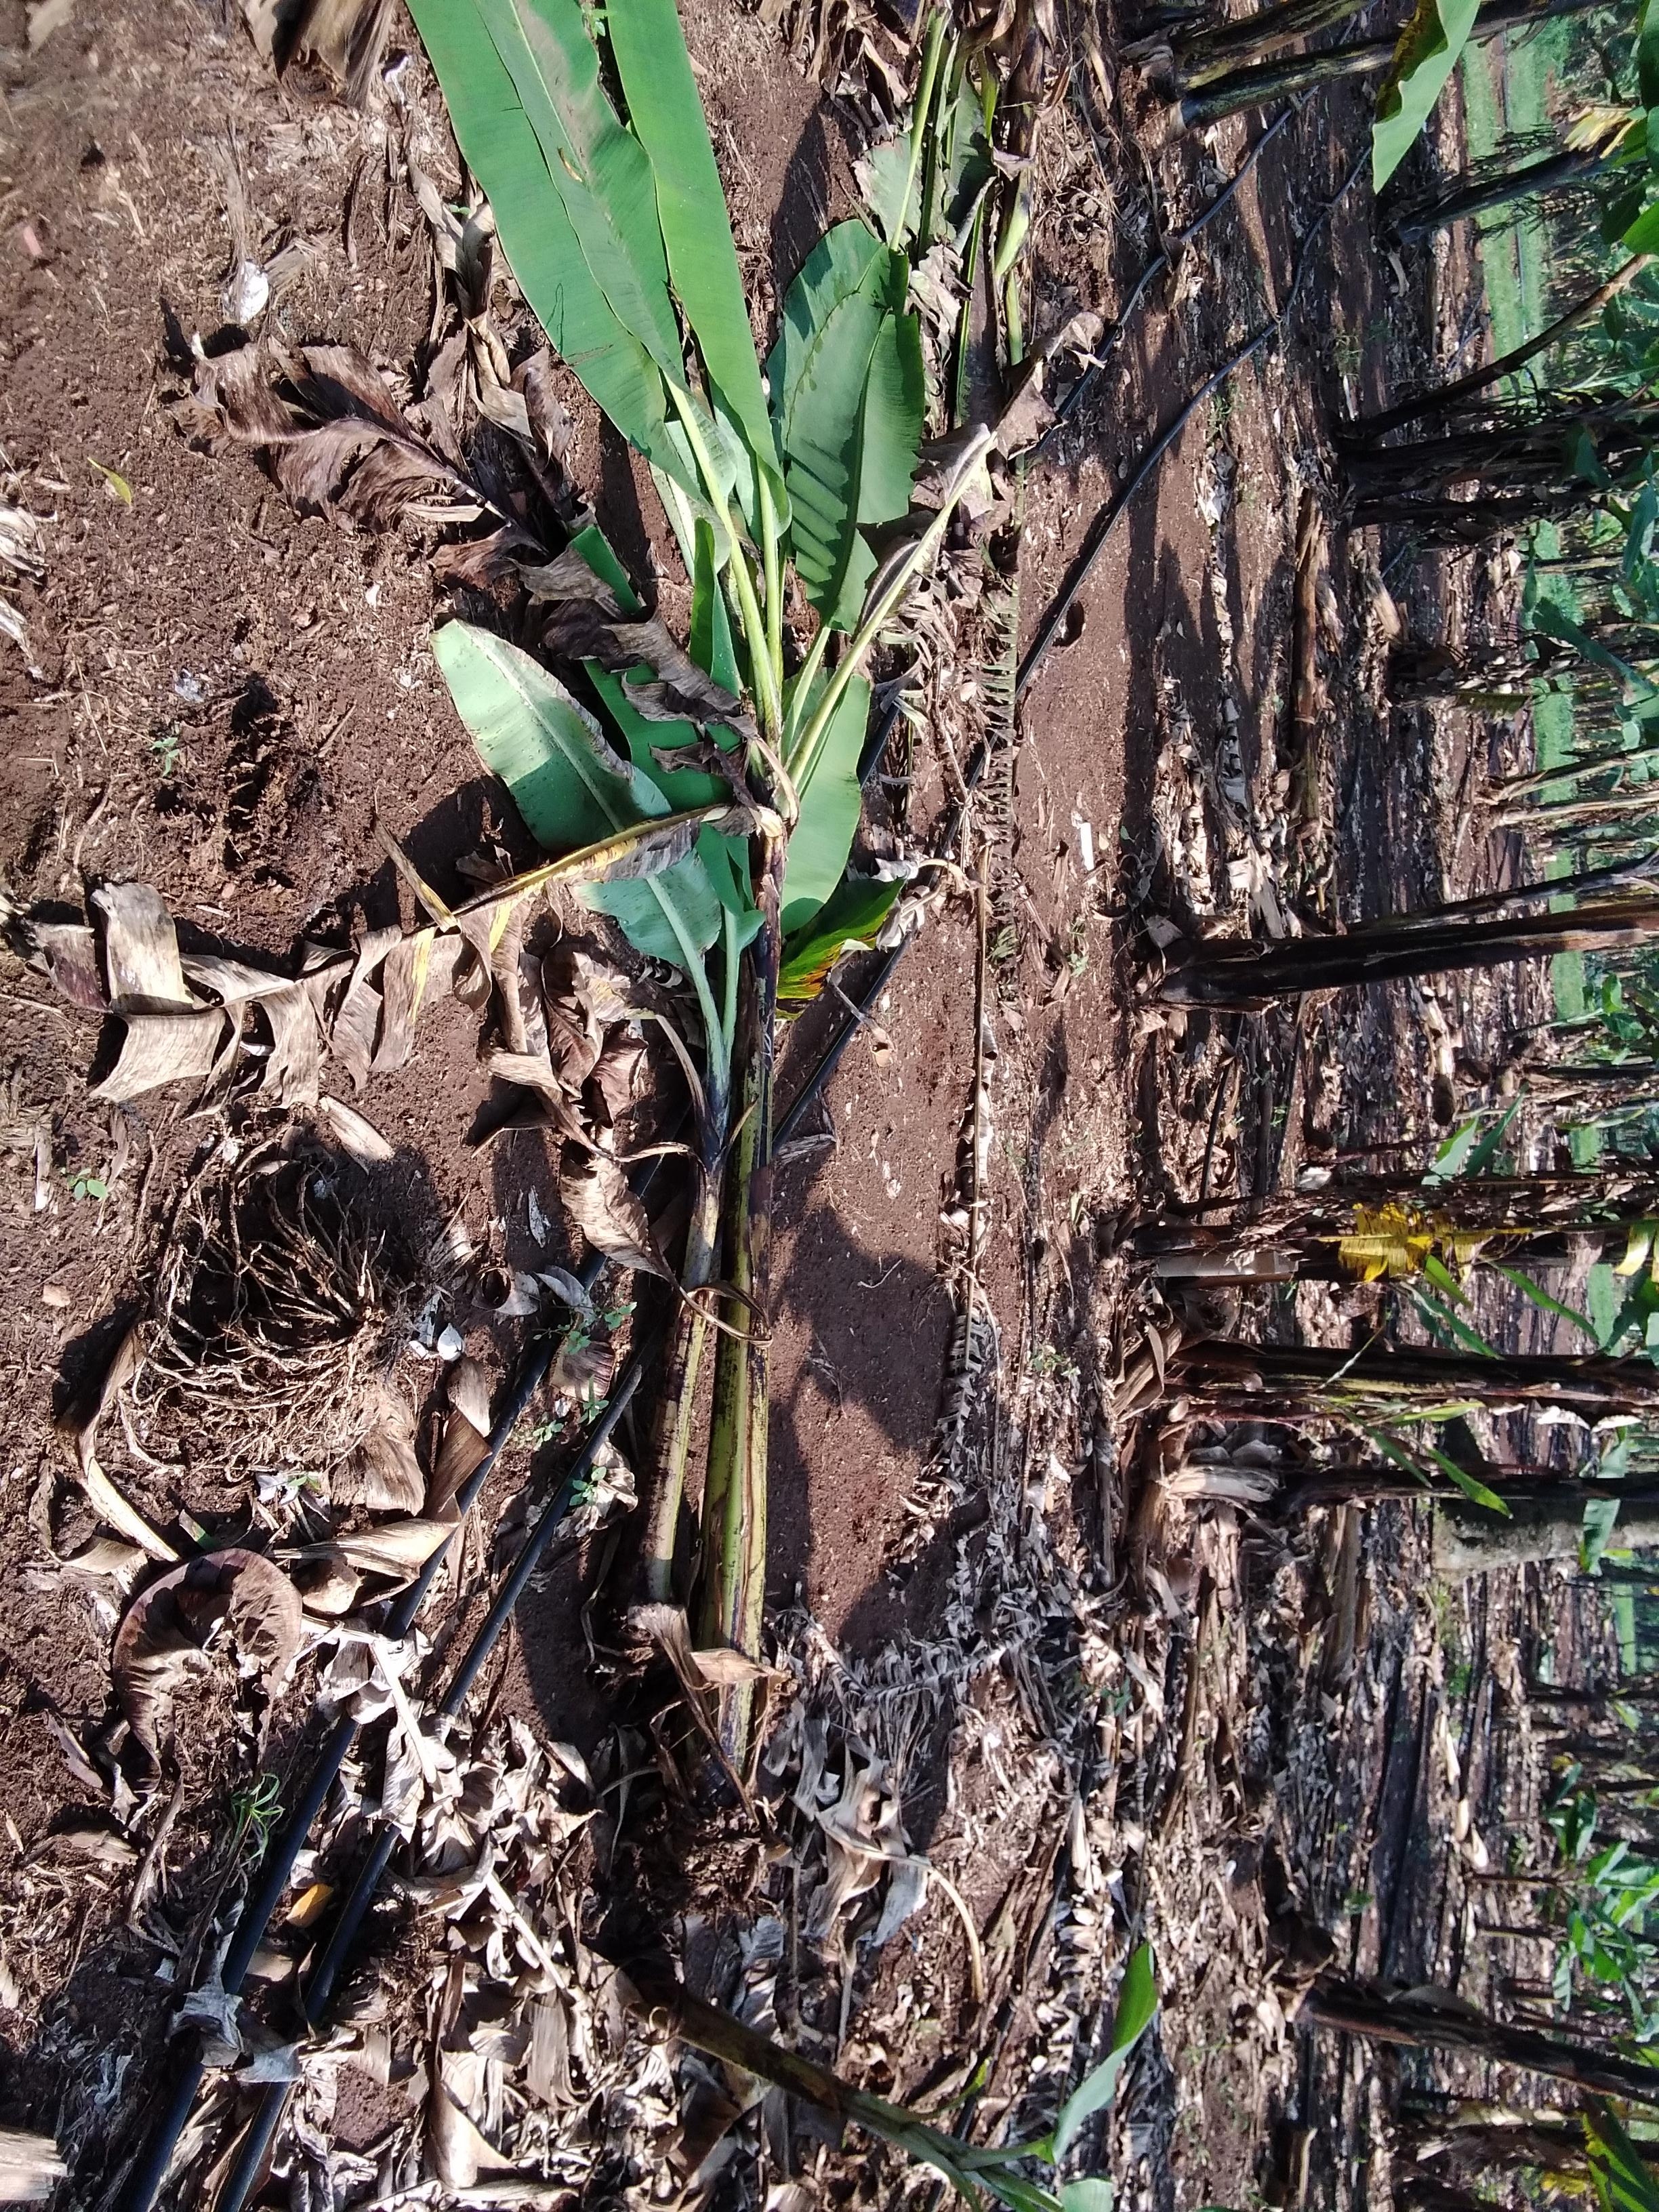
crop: banana
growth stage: vegetative
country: Tanzania
